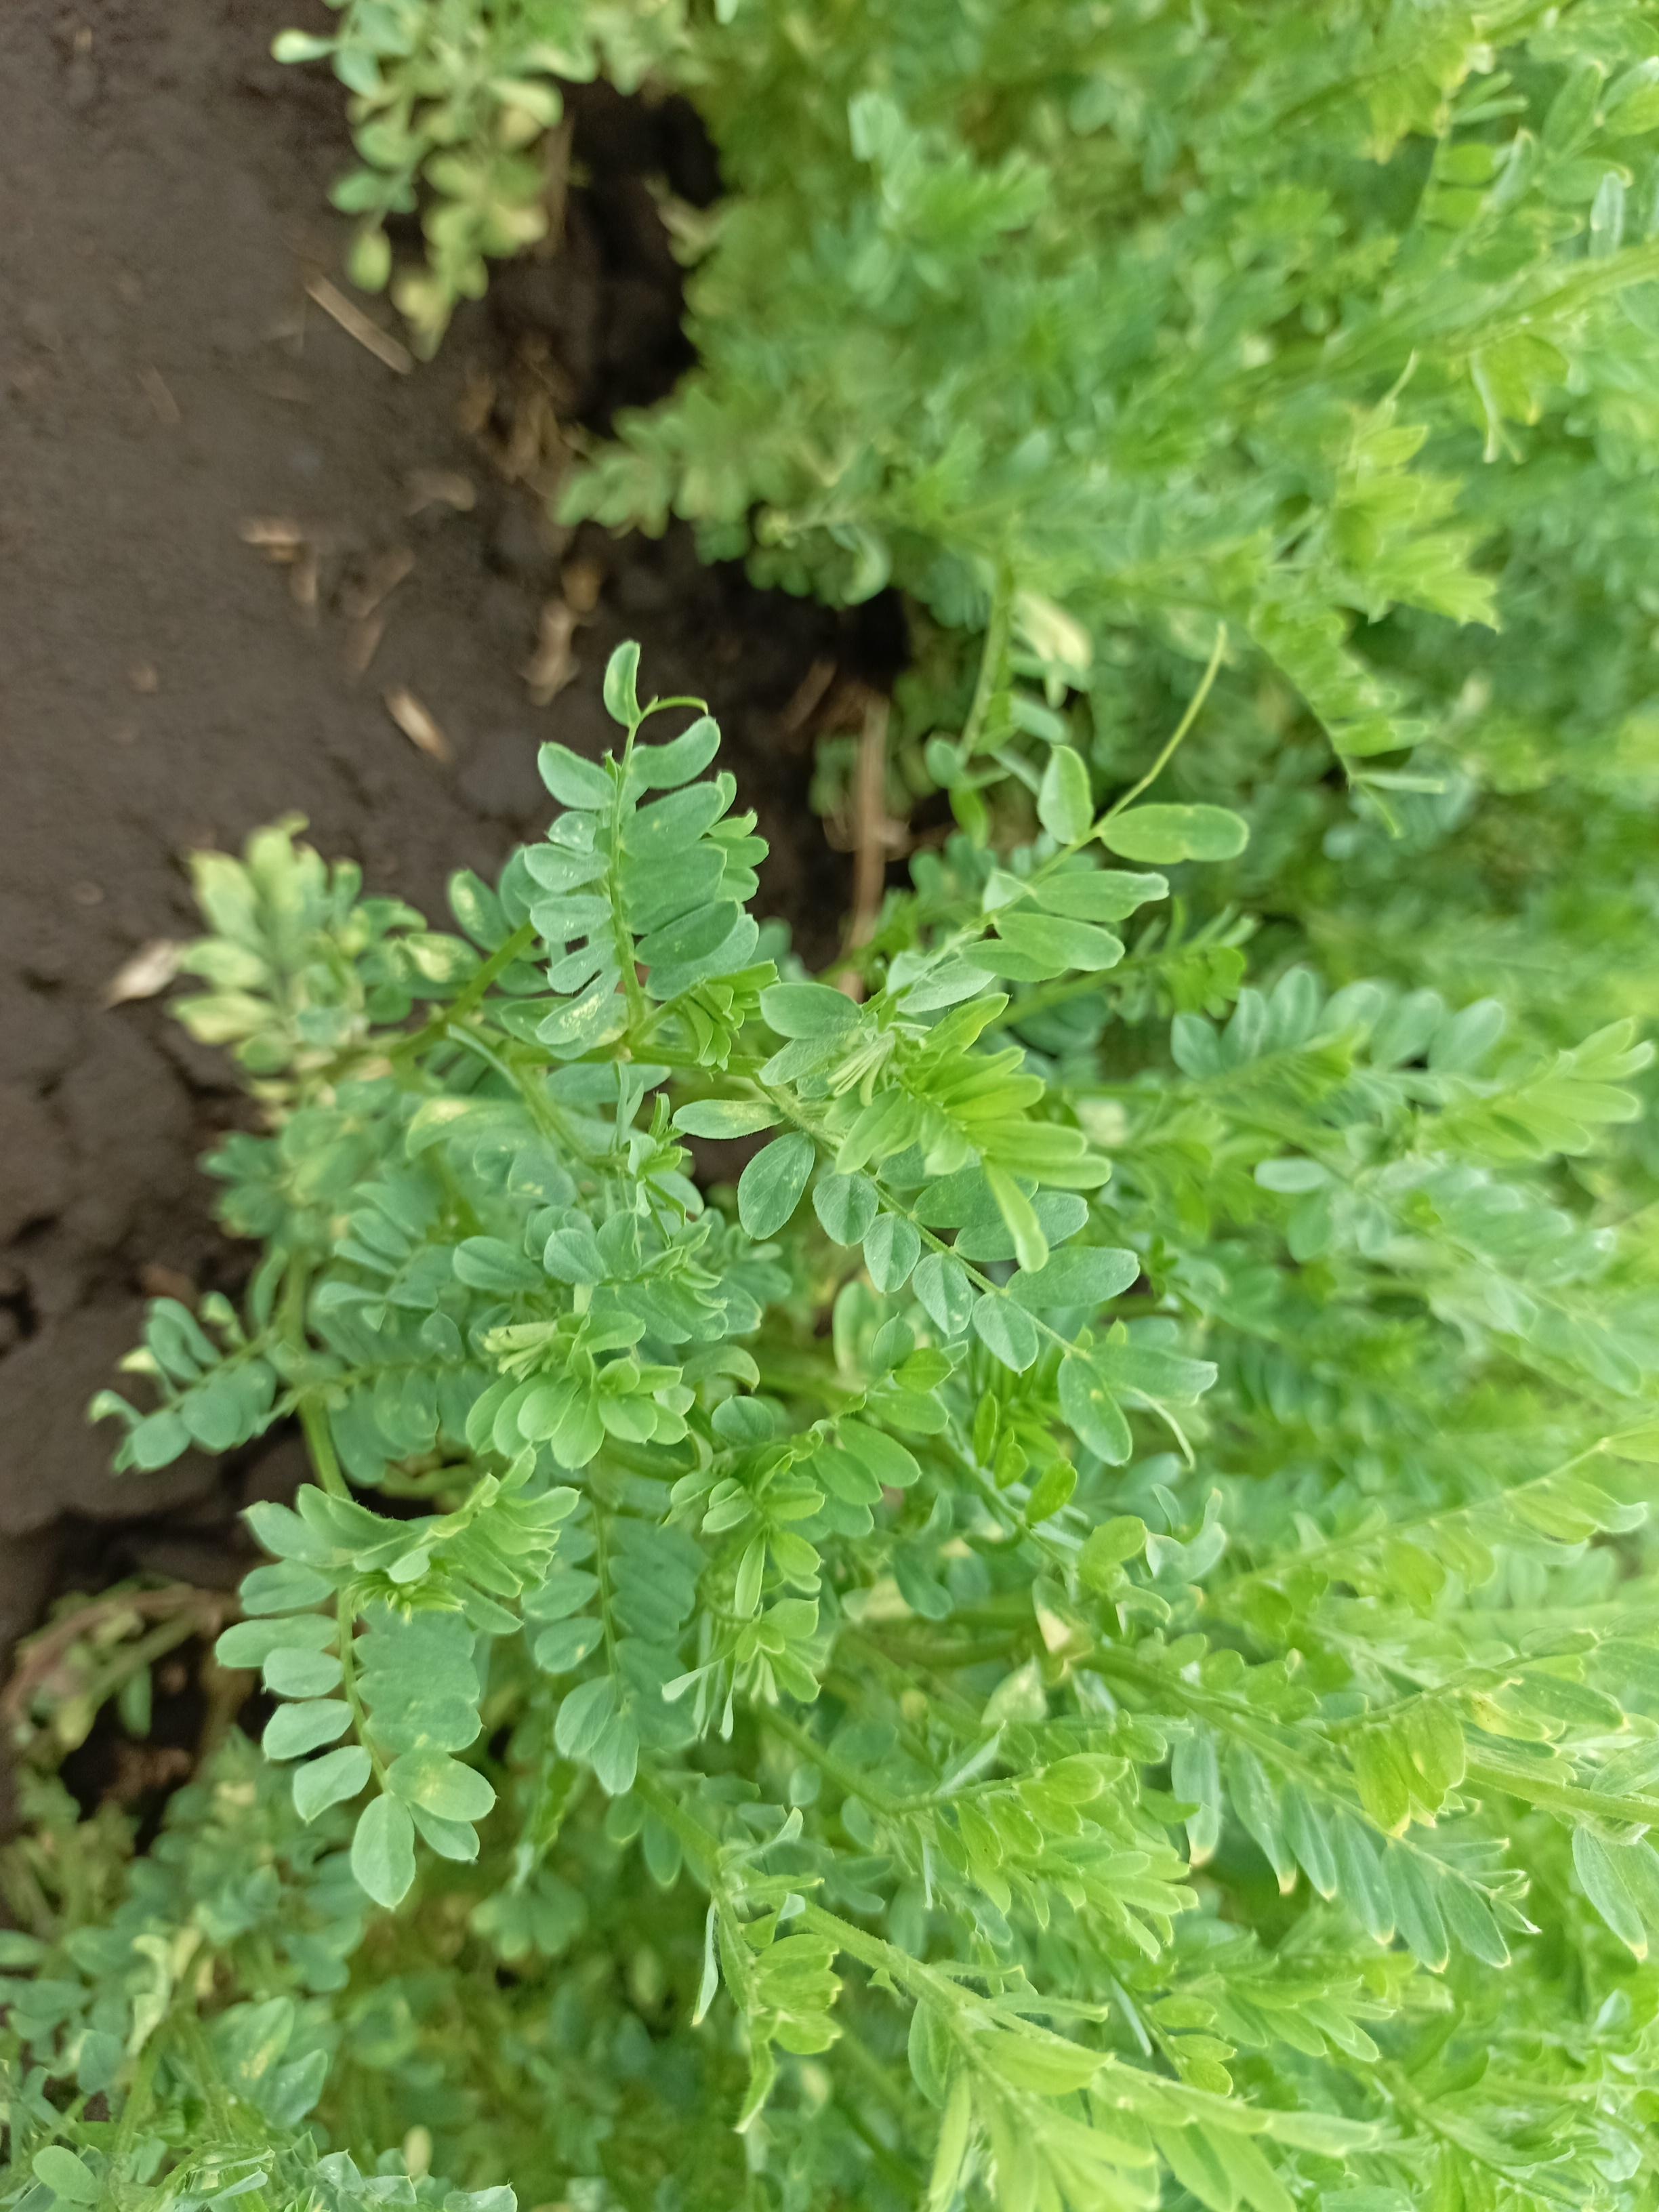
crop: lentil
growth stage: vegetative
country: Tanzania
